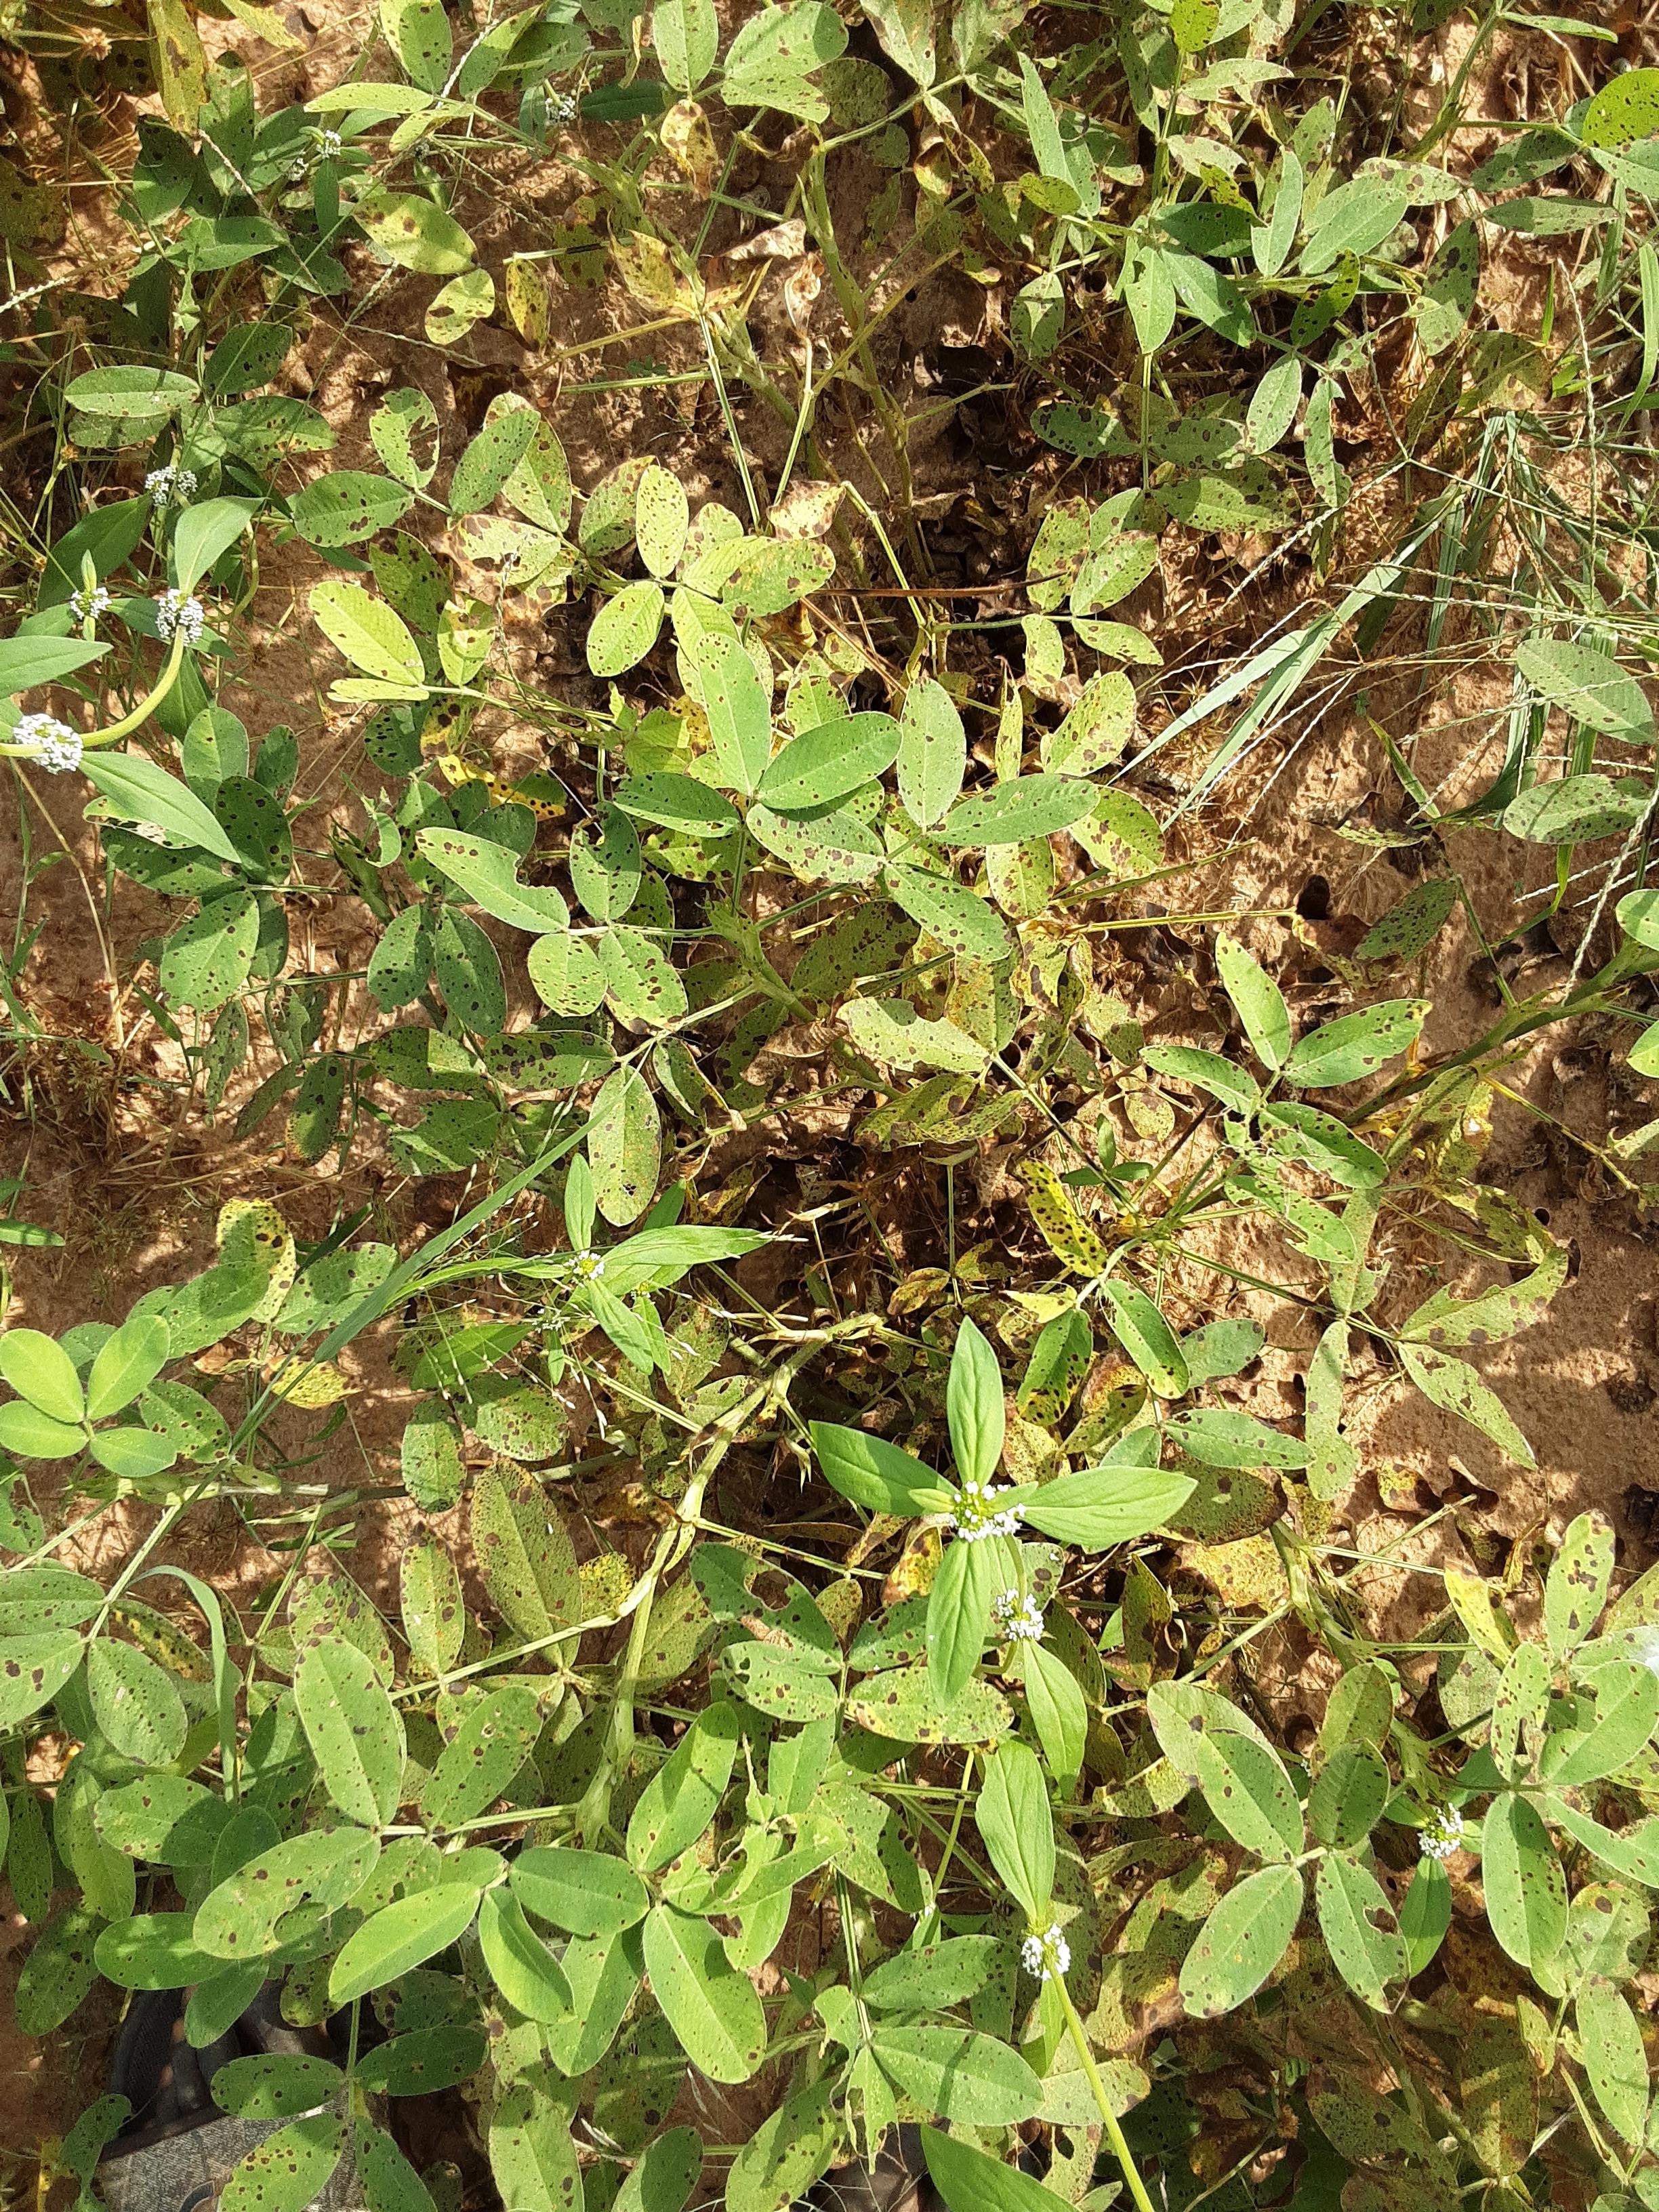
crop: groundnut
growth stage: flowering
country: Senegal
